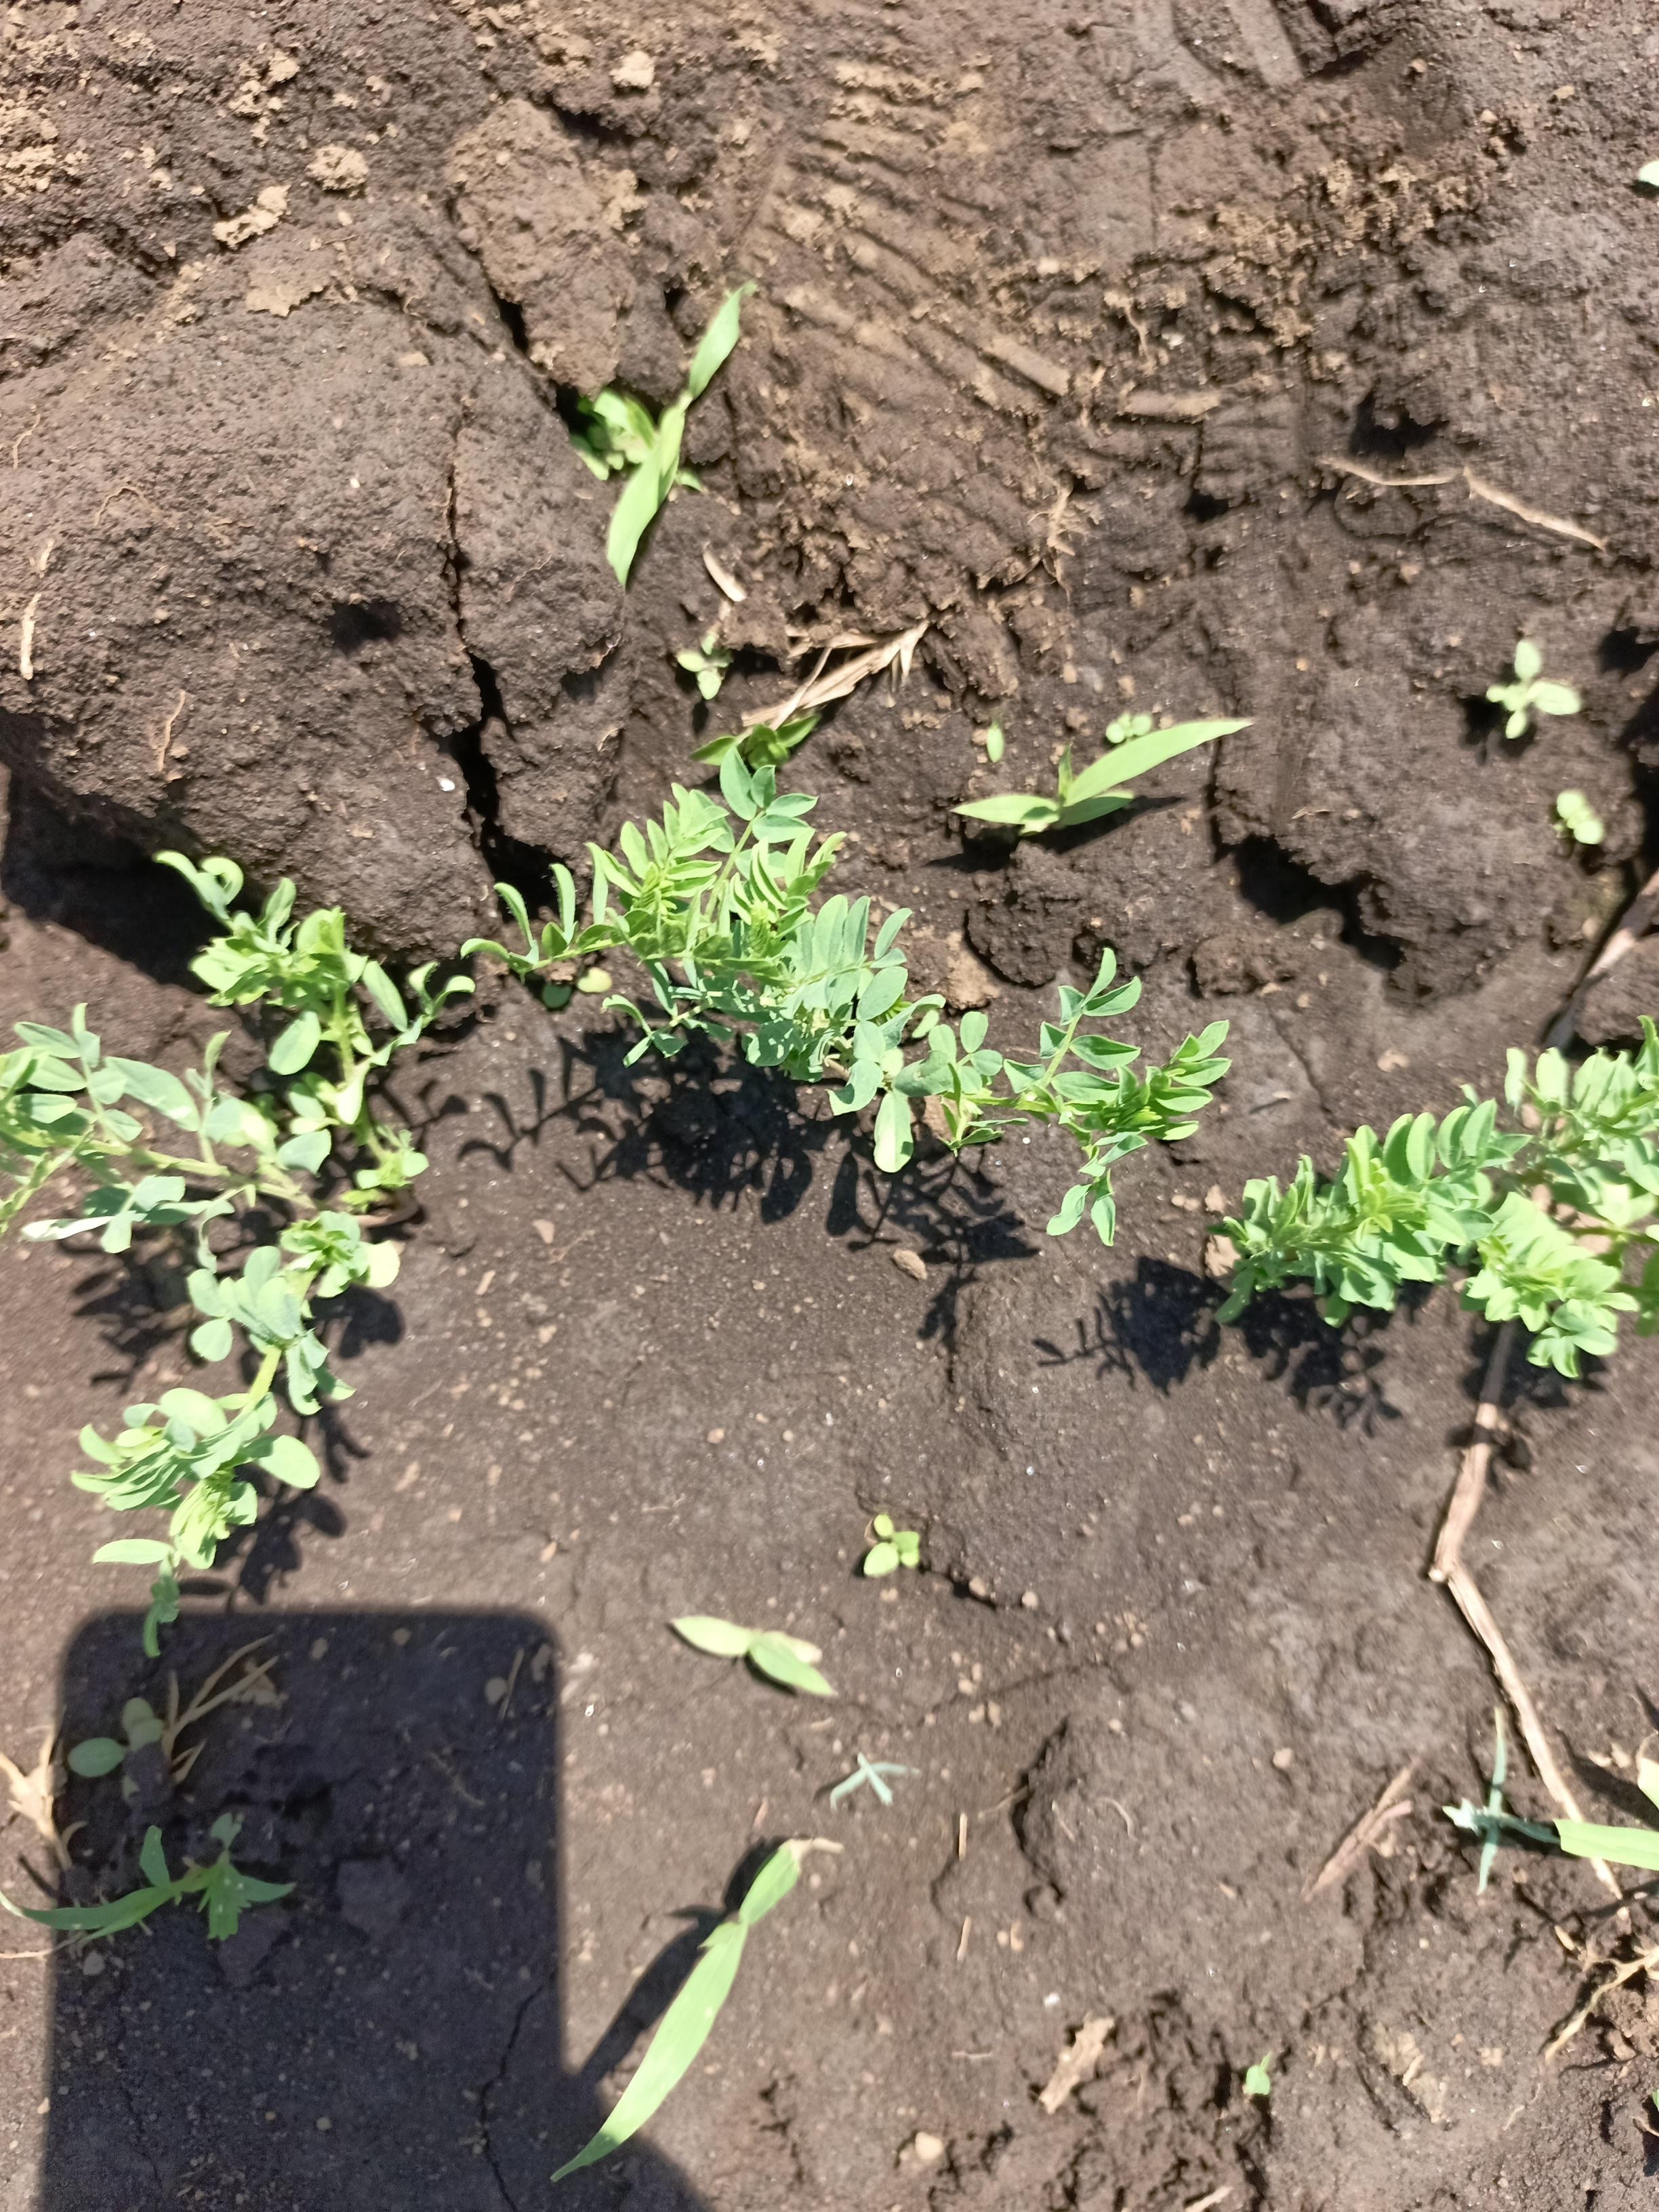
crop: lentil
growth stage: vegetative
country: Tanzania
